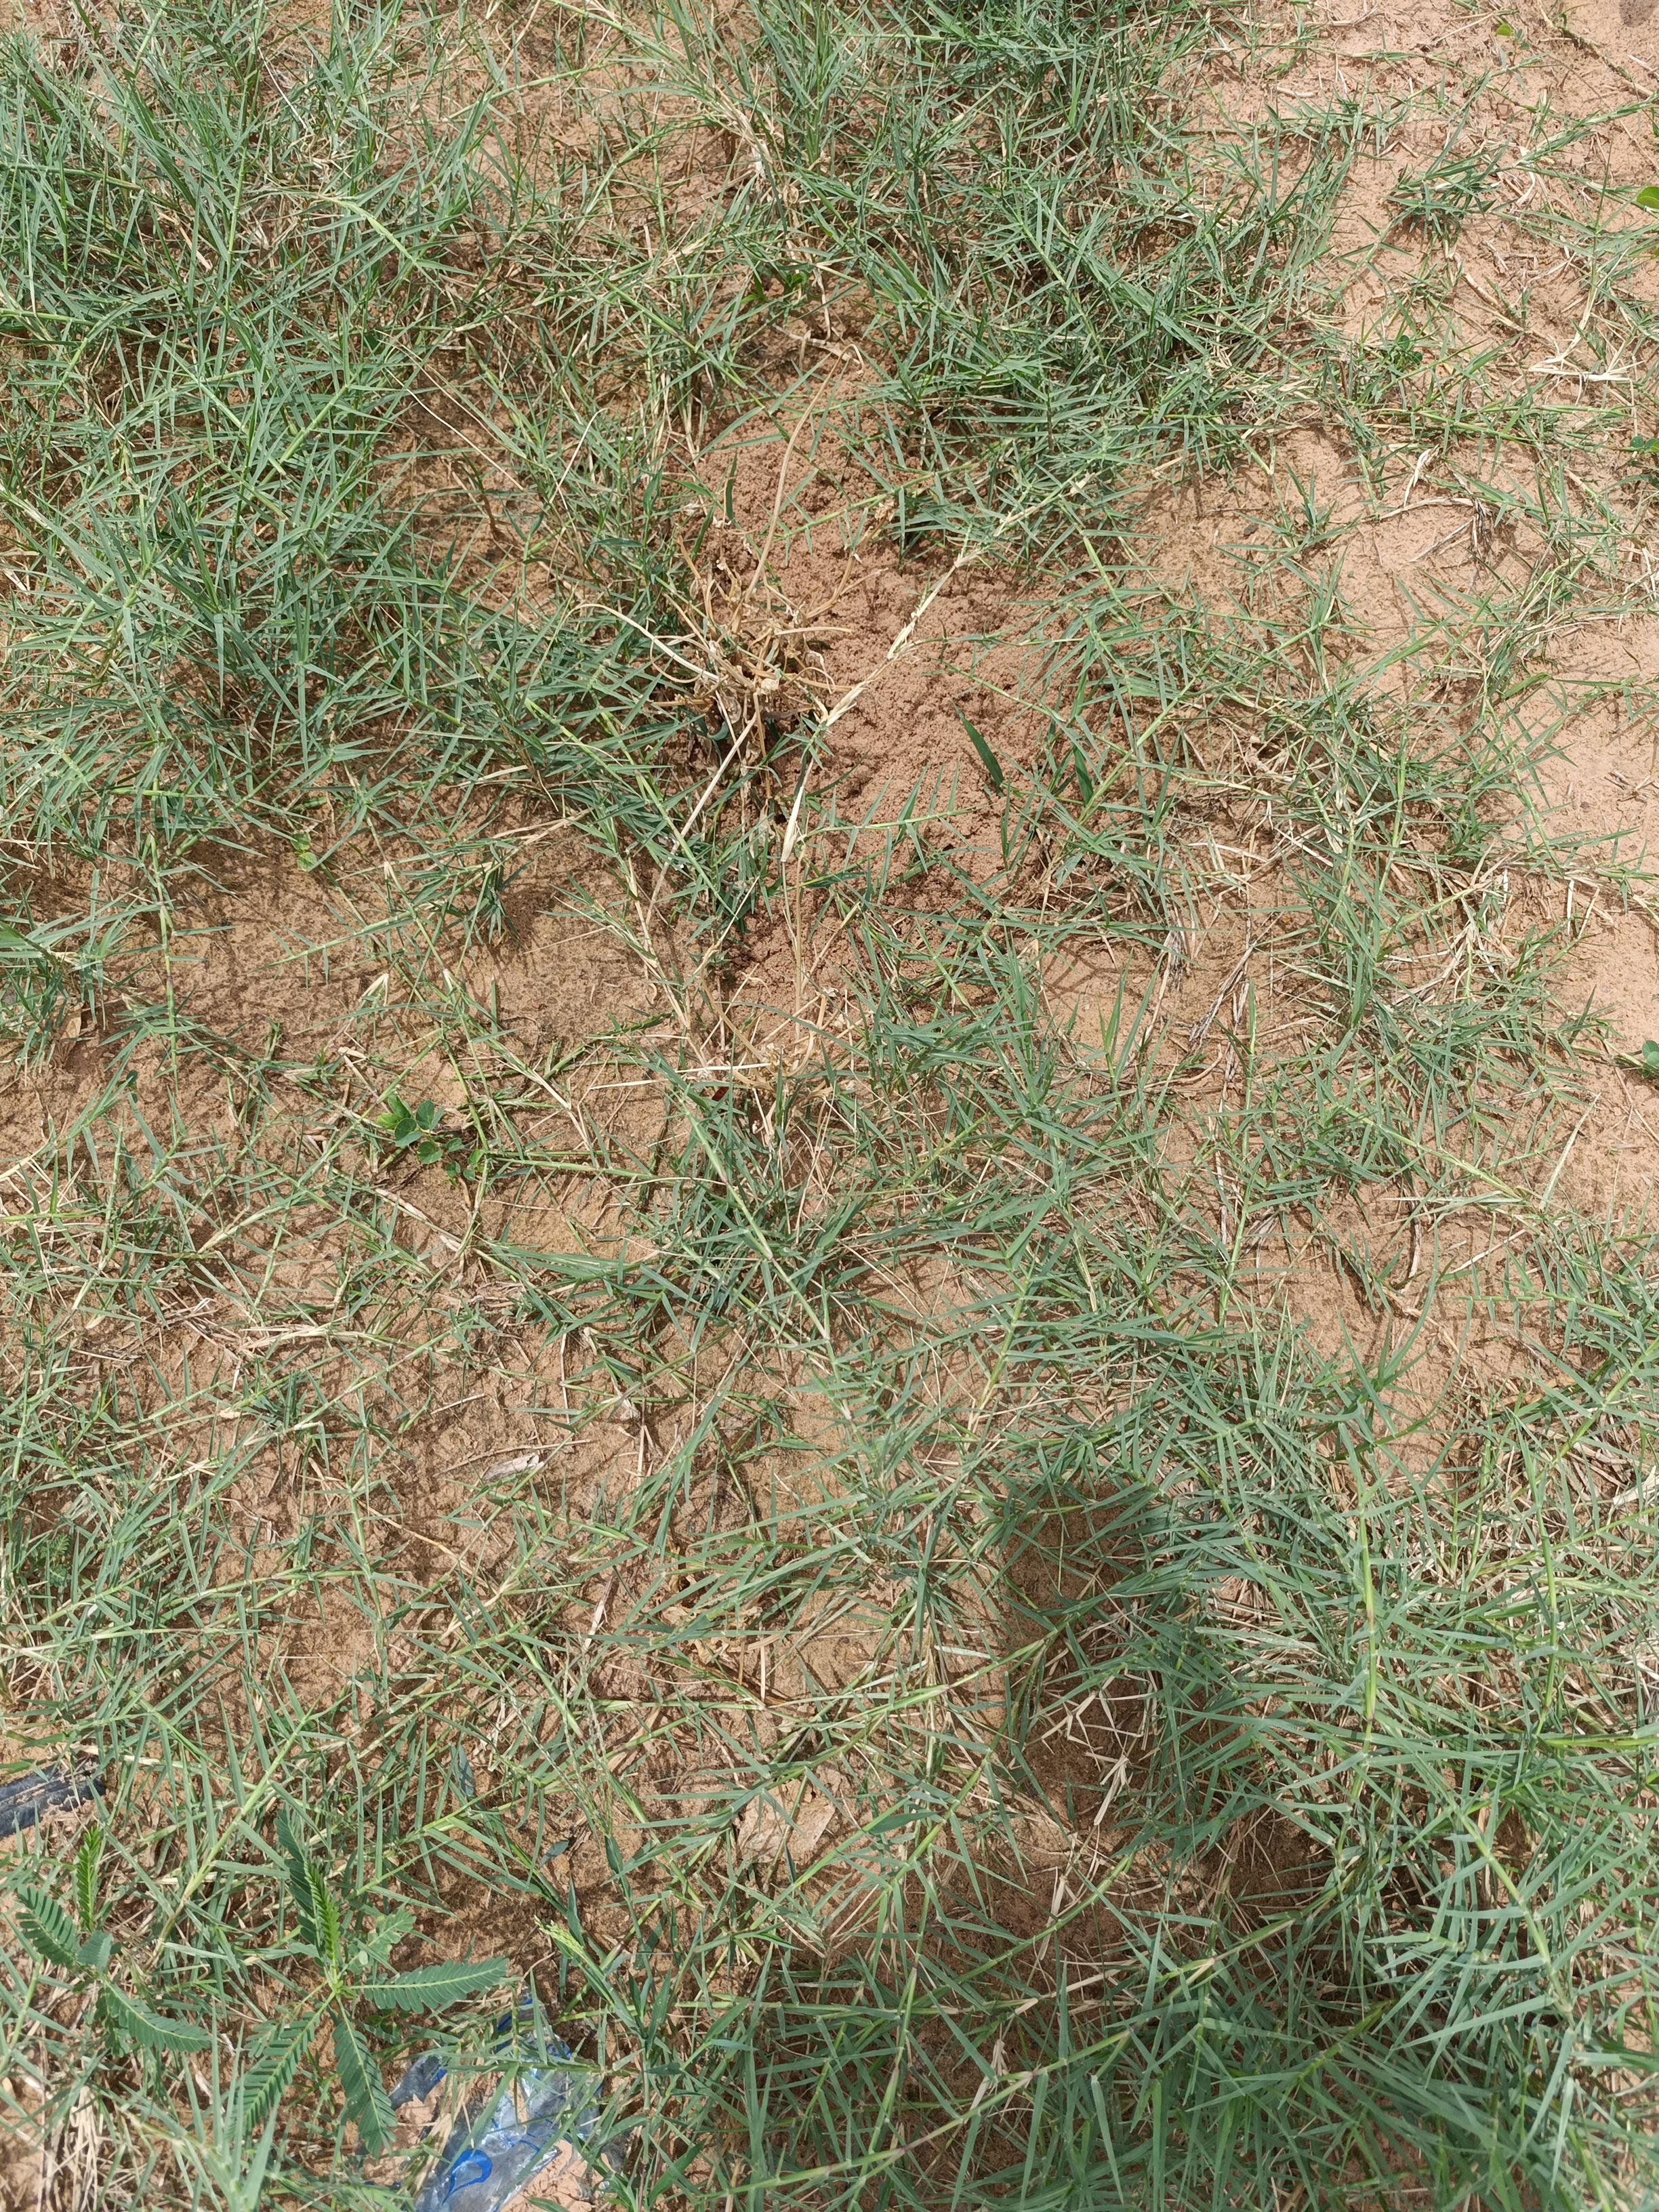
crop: cowpea
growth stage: harvest maturity
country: Nigeria
